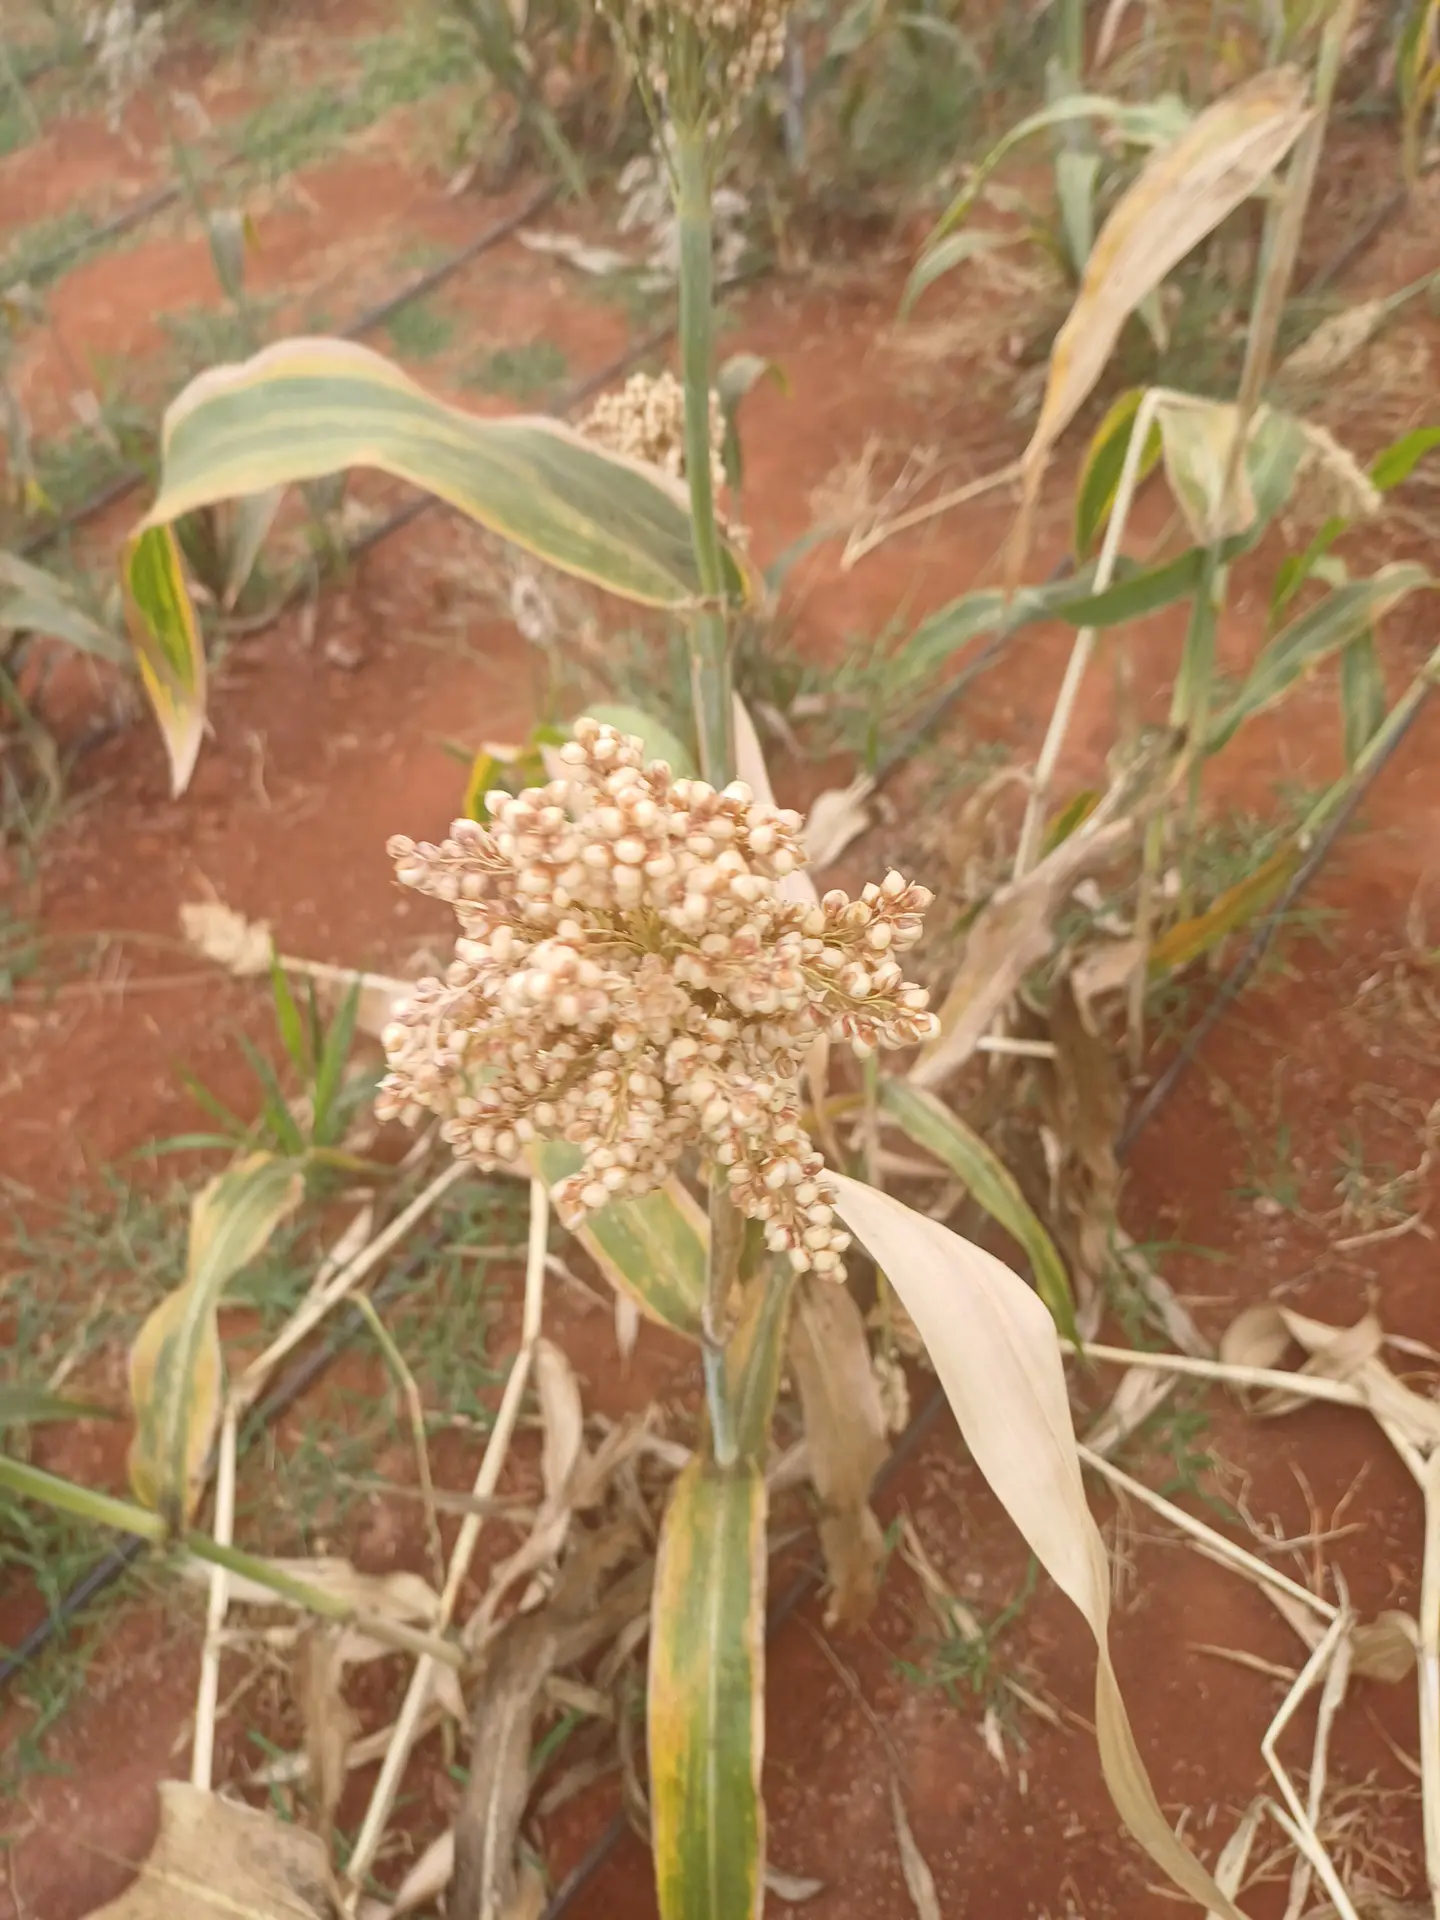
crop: sorghum
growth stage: maturity
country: Kenya
